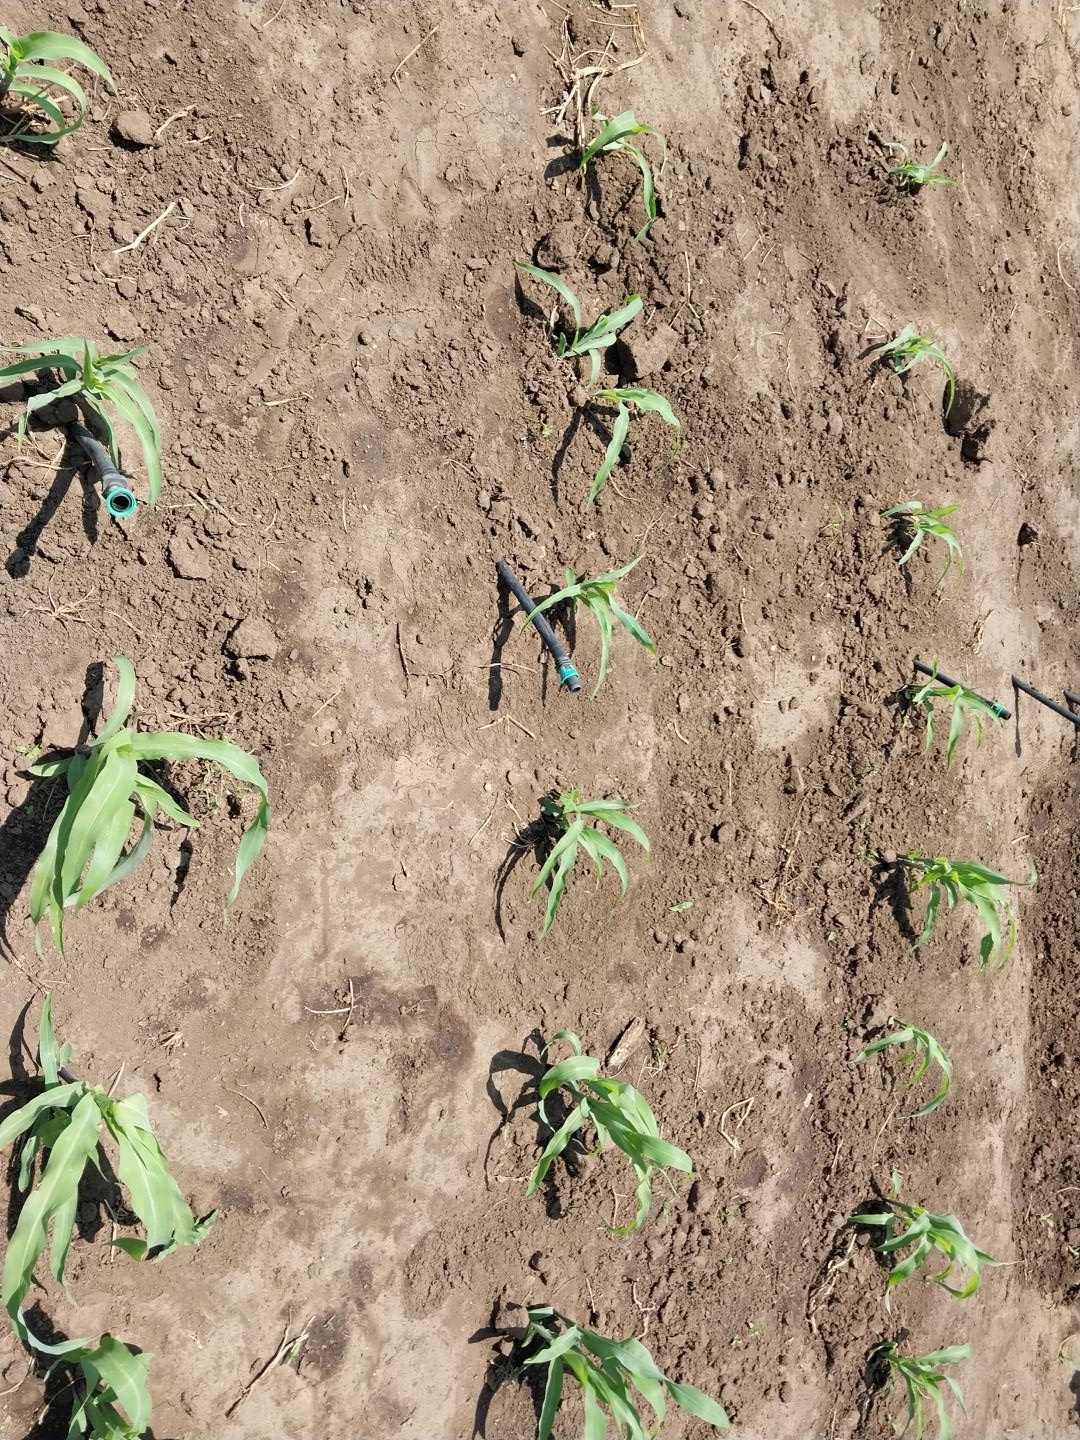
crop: maize
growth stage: vegetative
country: Tanzania
